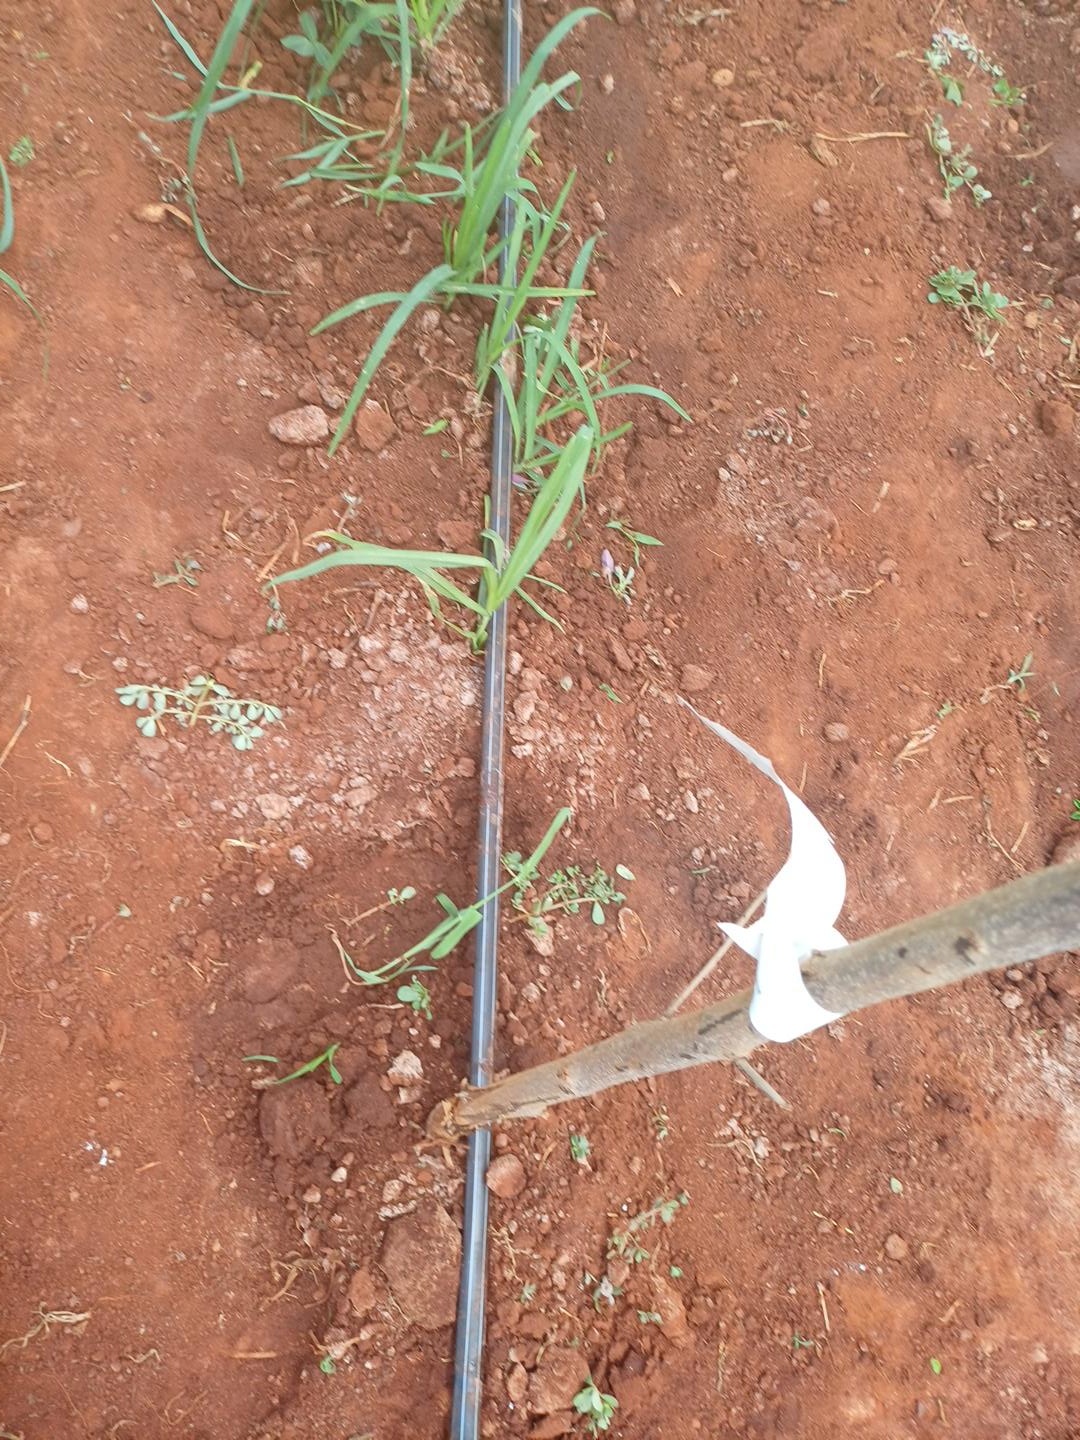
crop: finger millet
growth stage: vegetative
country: Kenya
